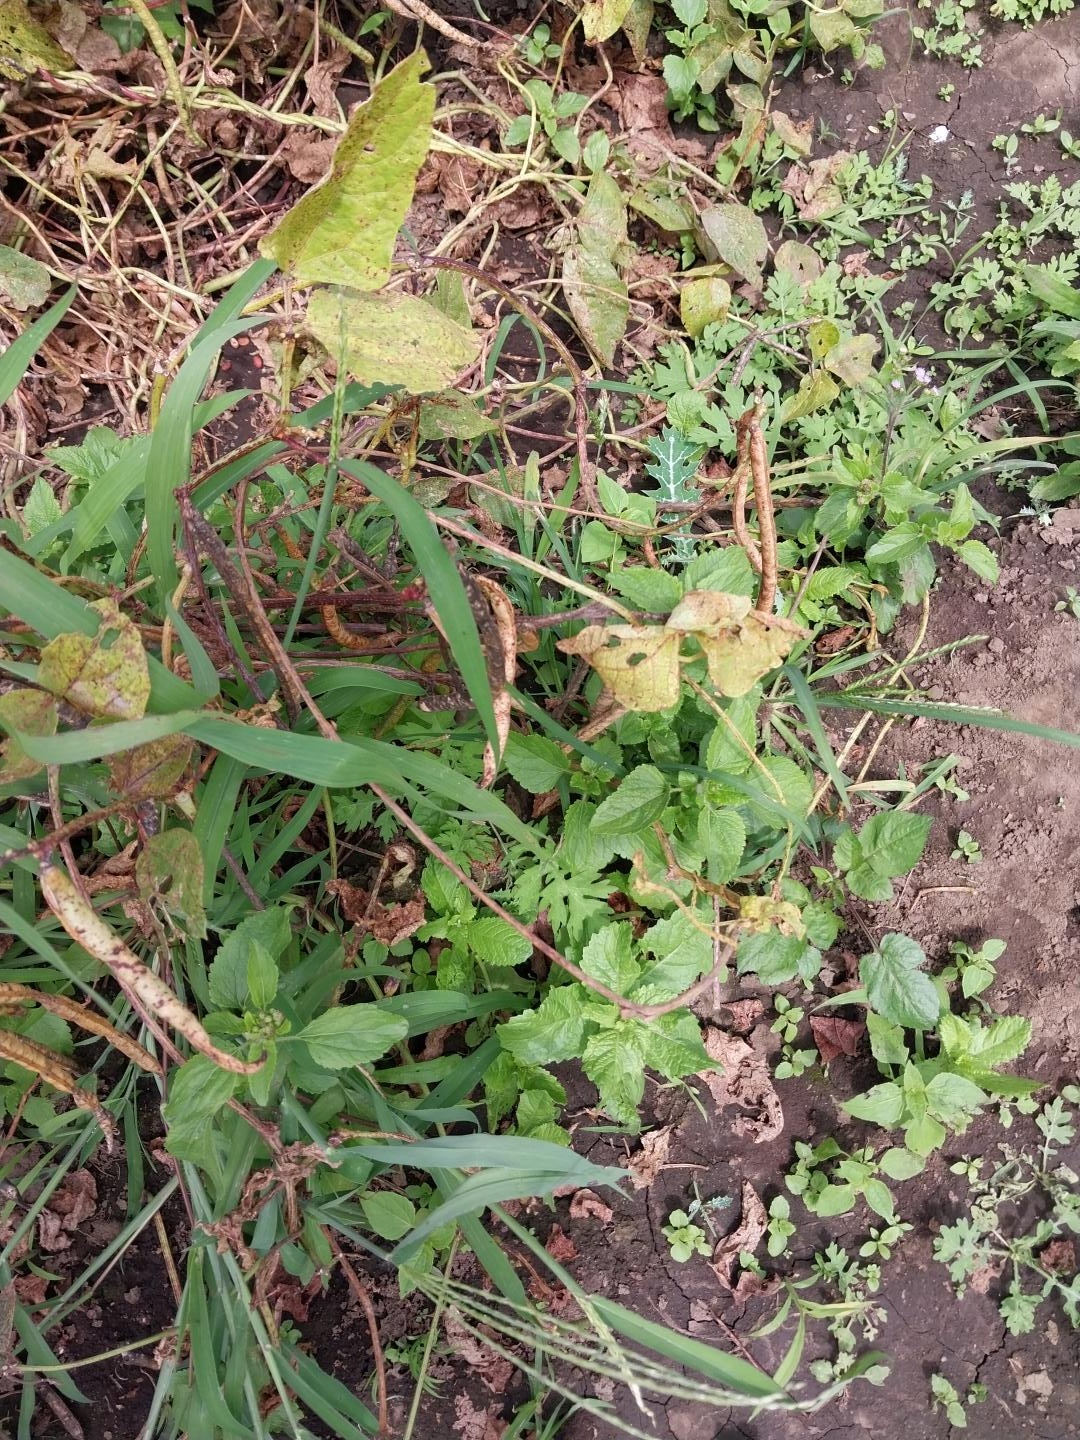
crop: cowpea
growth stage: development pod
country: Tanzania
